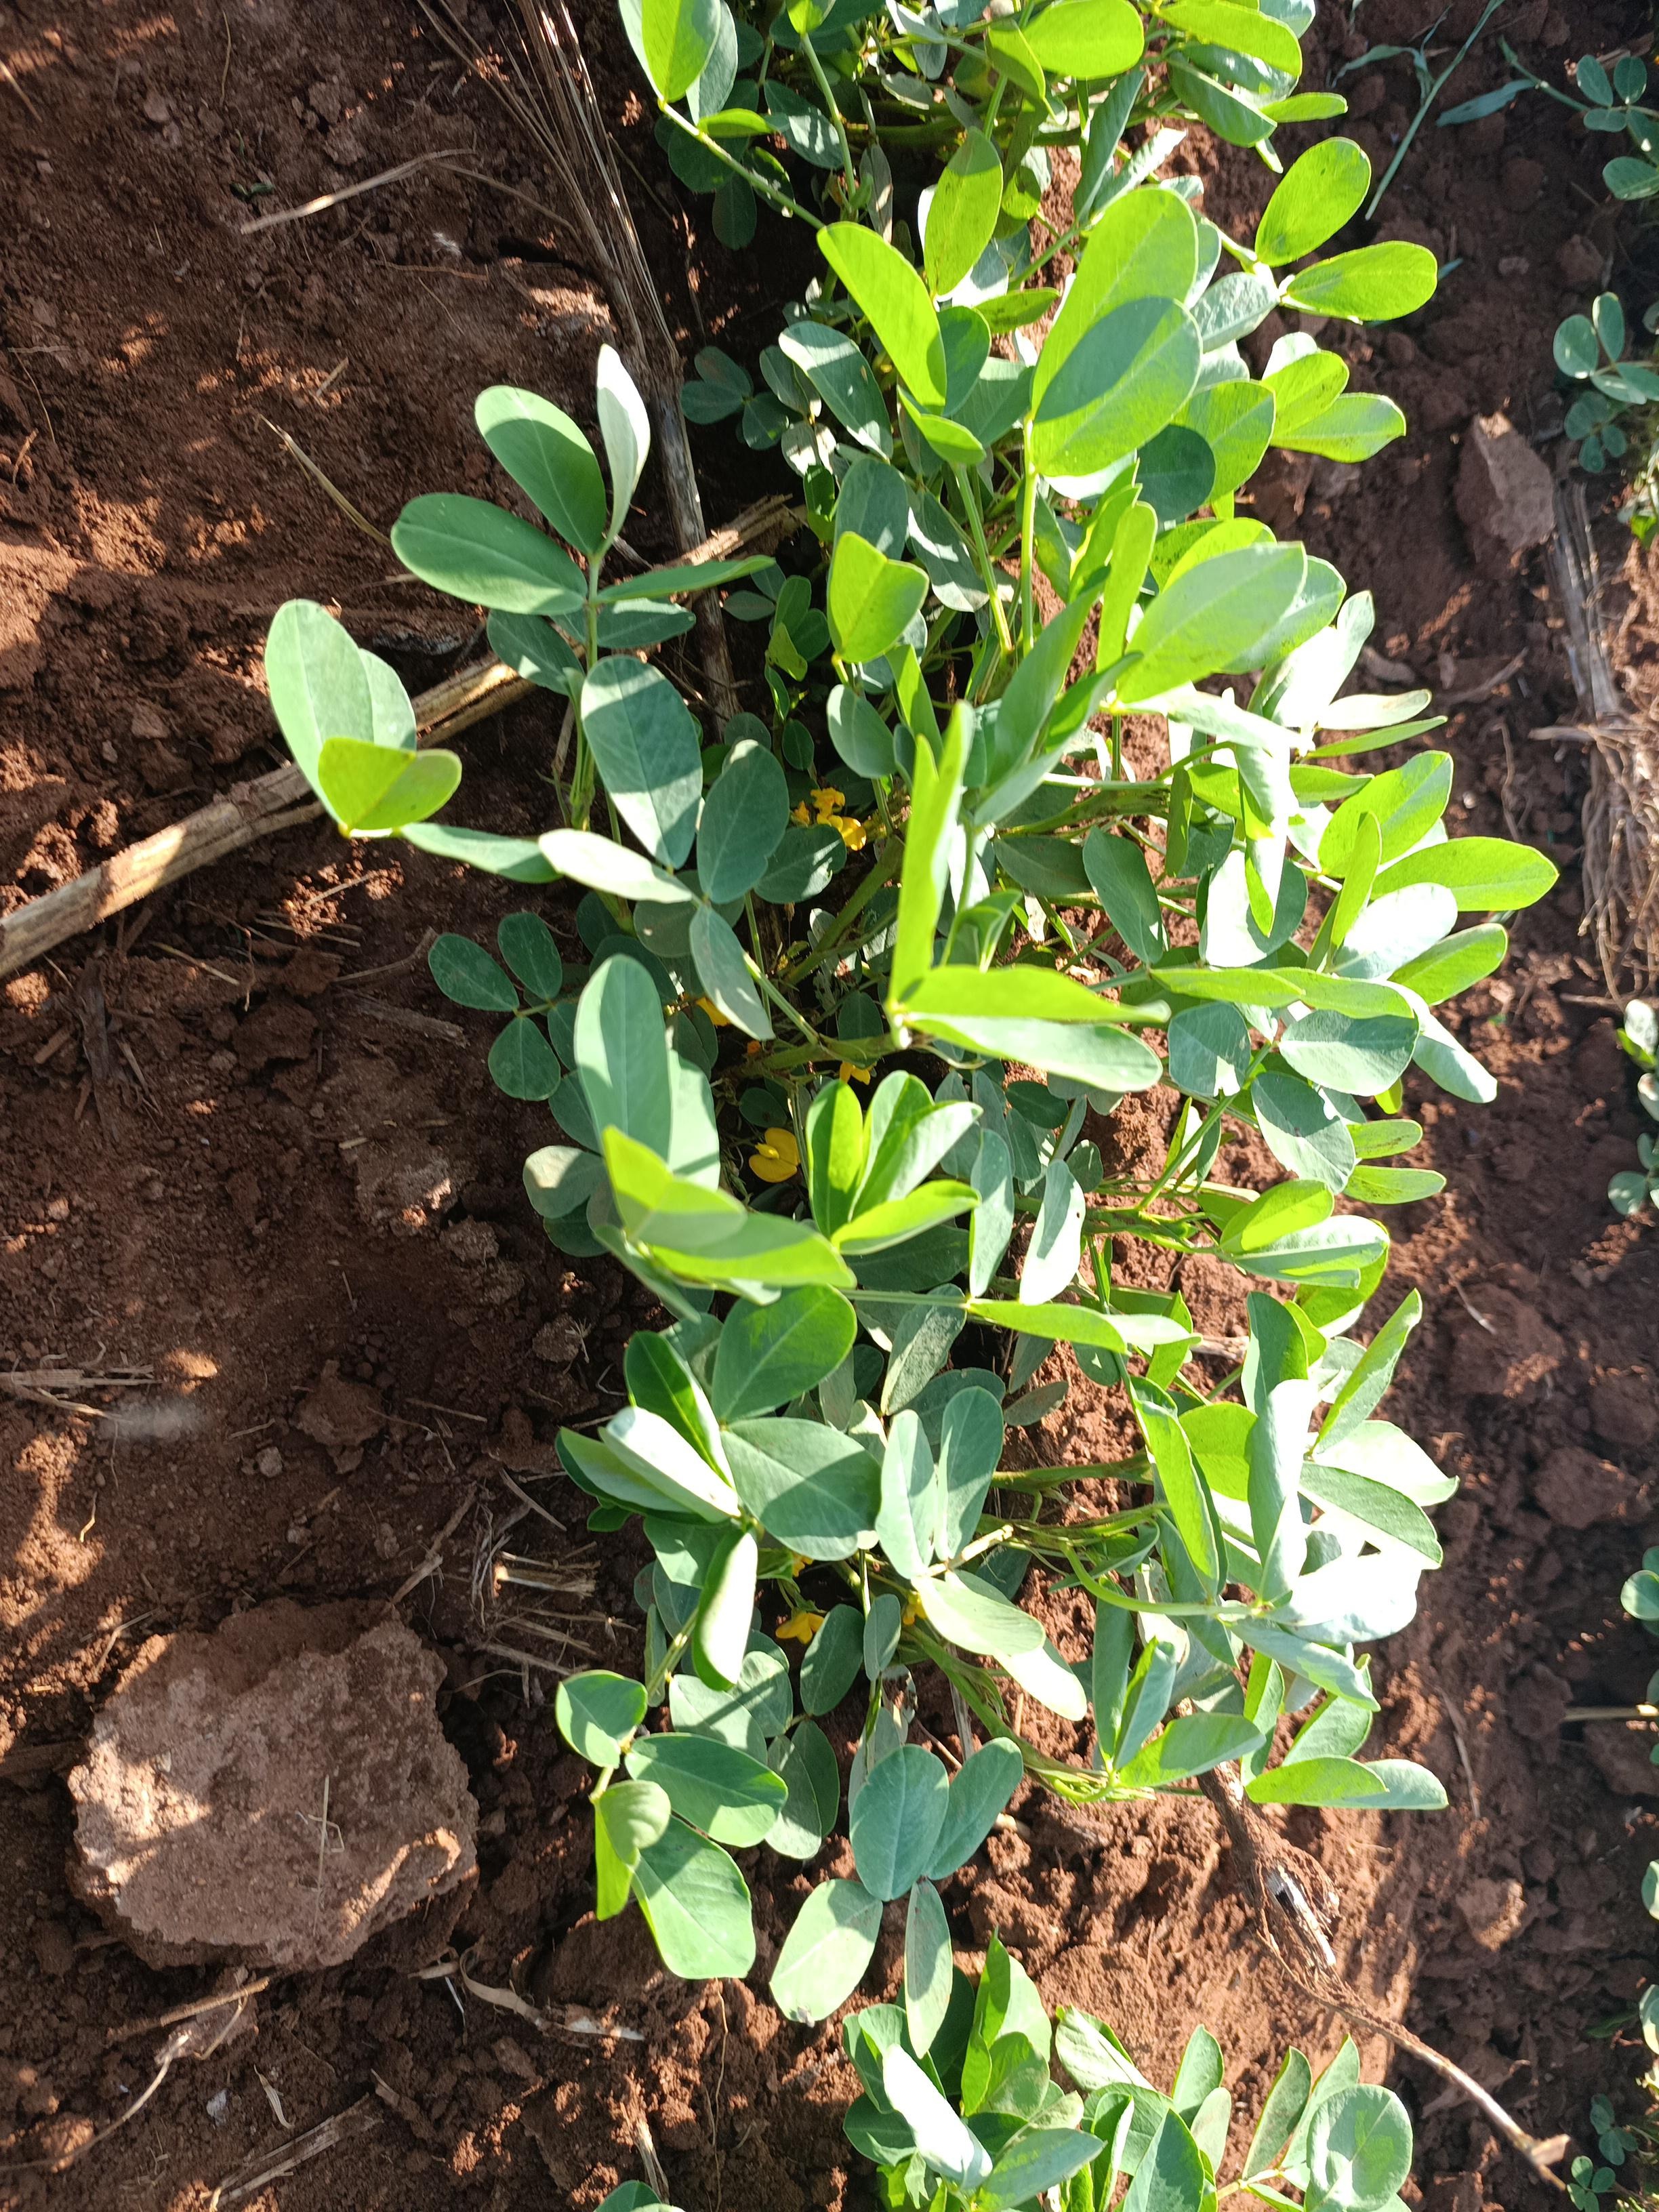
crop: groundnut
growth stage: flowering
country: Kenya
